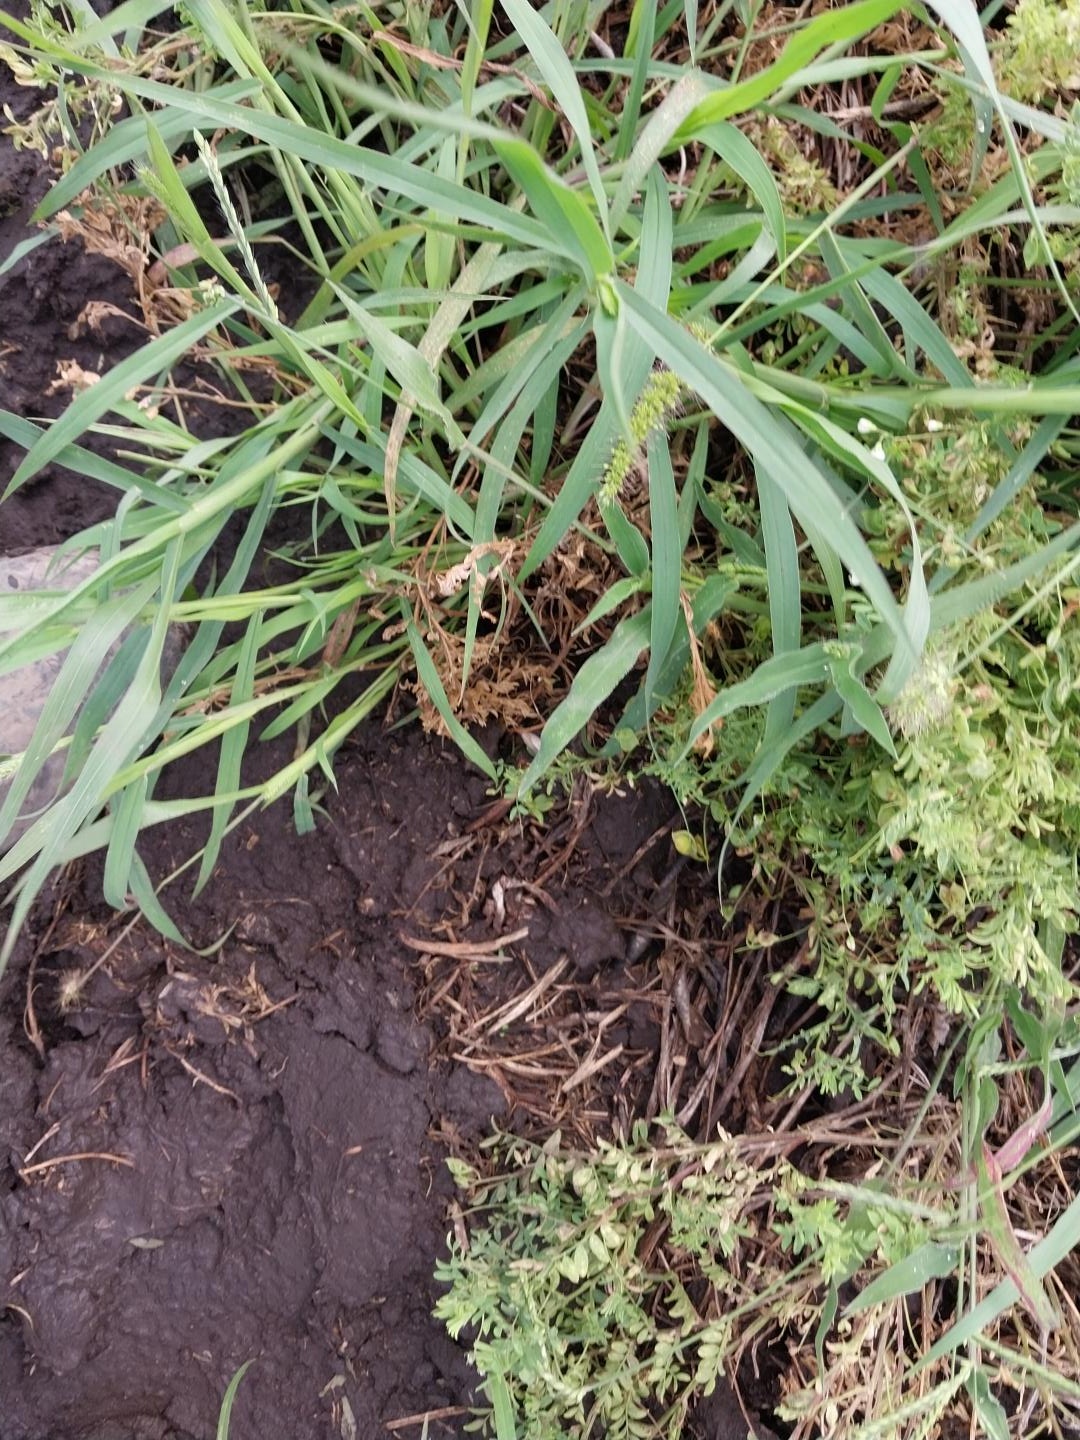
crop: lentil
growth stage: development pod
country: Tanzania
